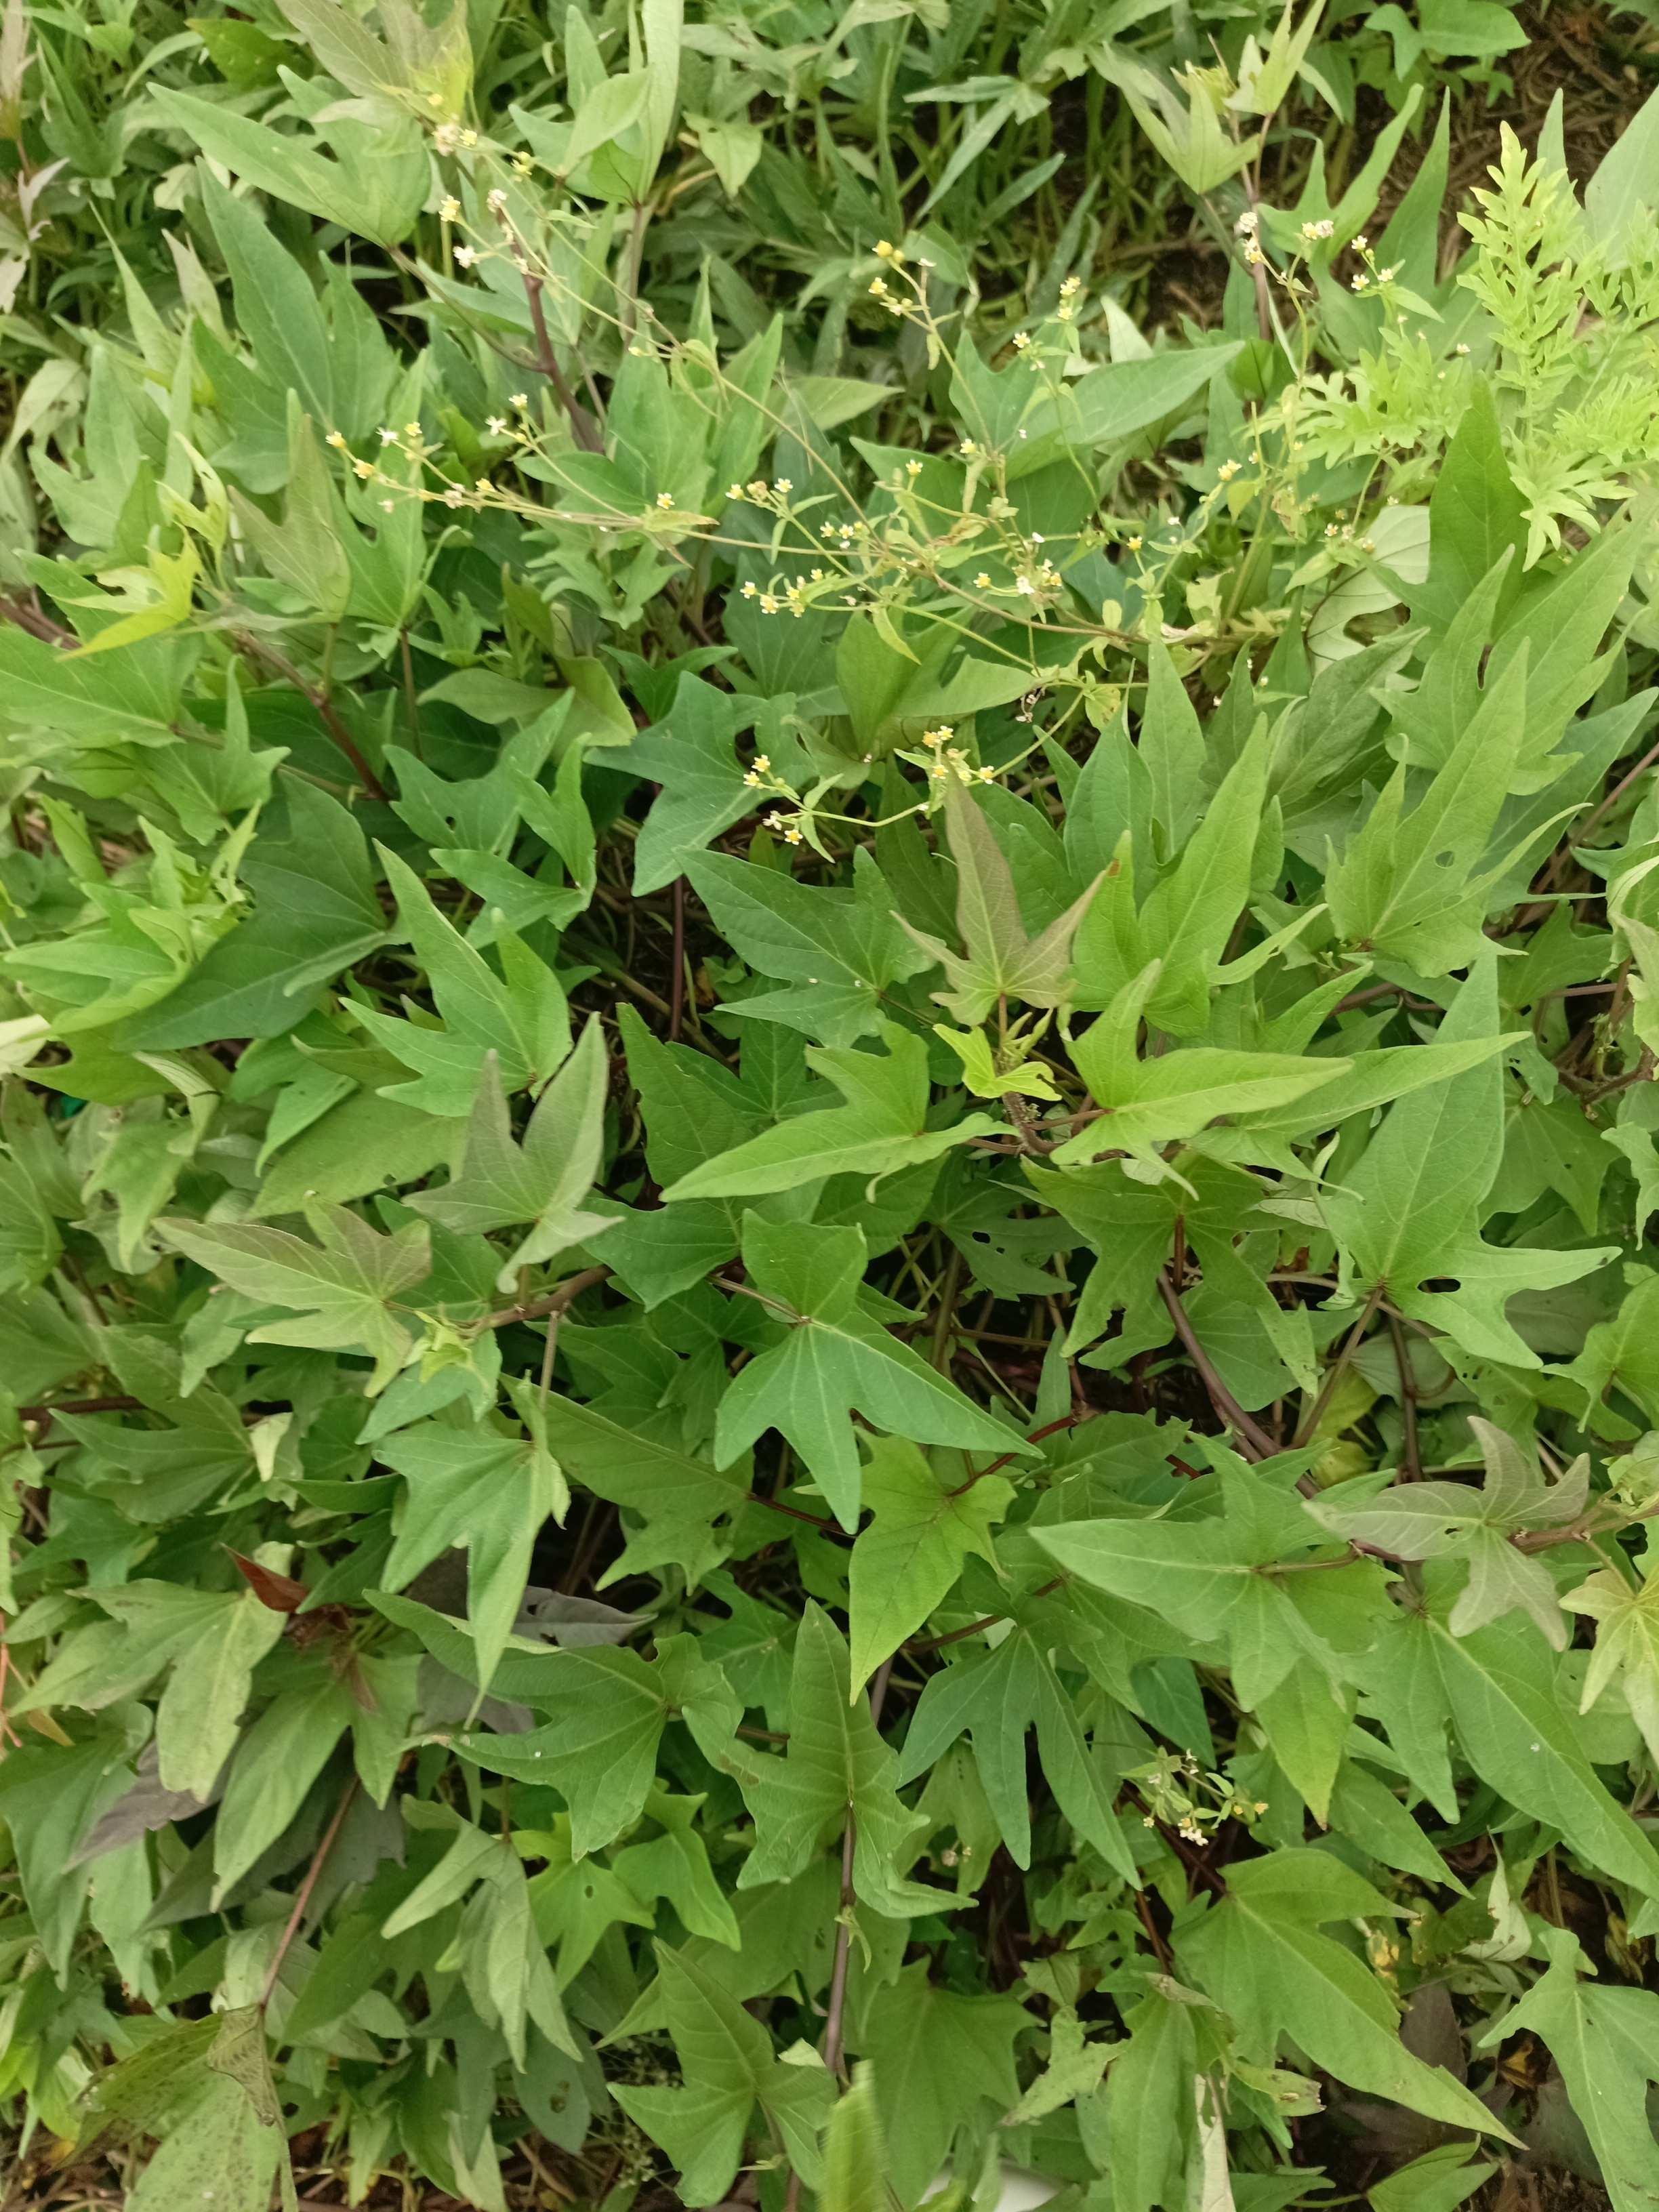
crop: sweet potato
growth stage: flowering
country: Tanzania
